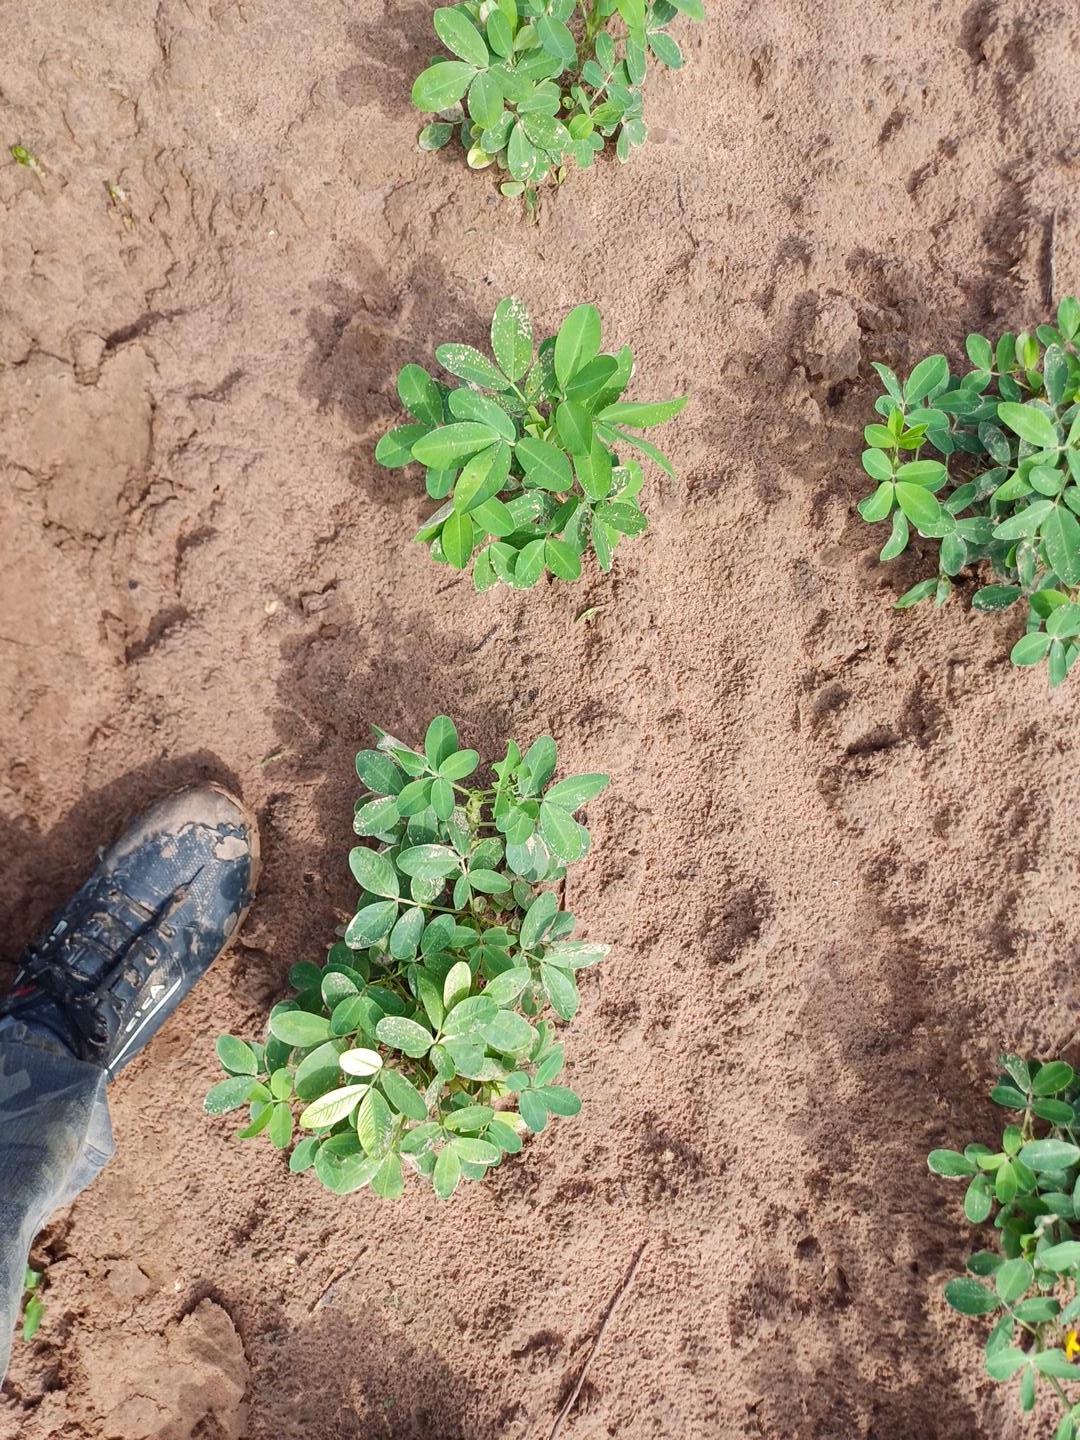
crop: groundnut
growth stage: flowering
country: Senegal
